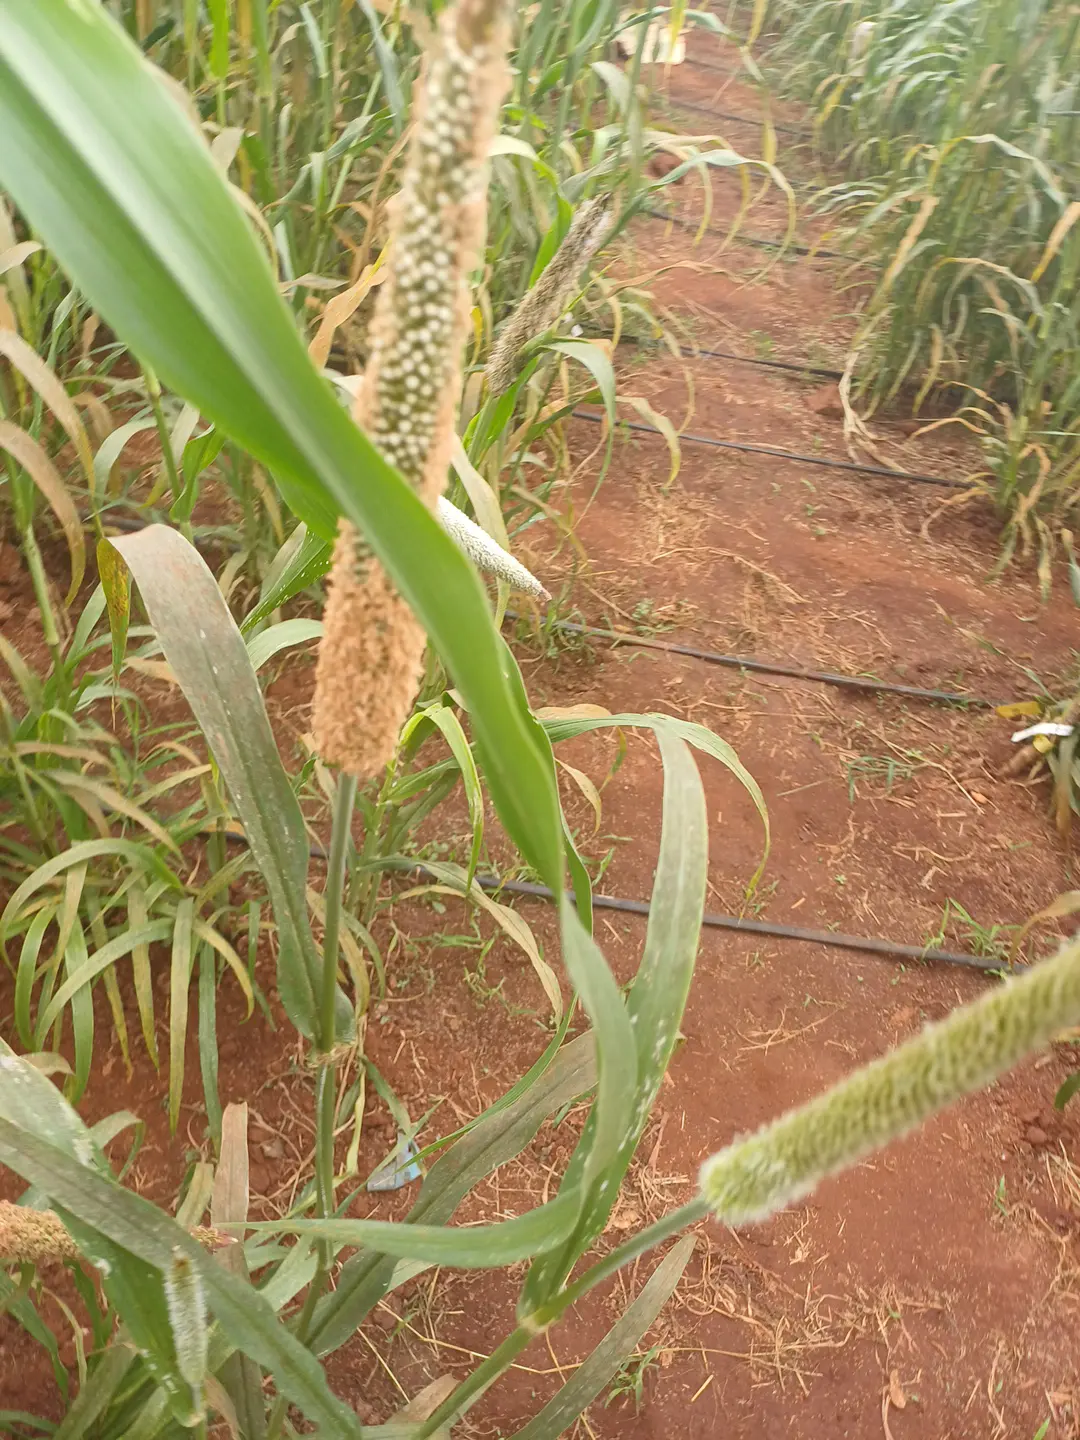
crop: pearl millet
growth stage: flowering
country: Kenya
